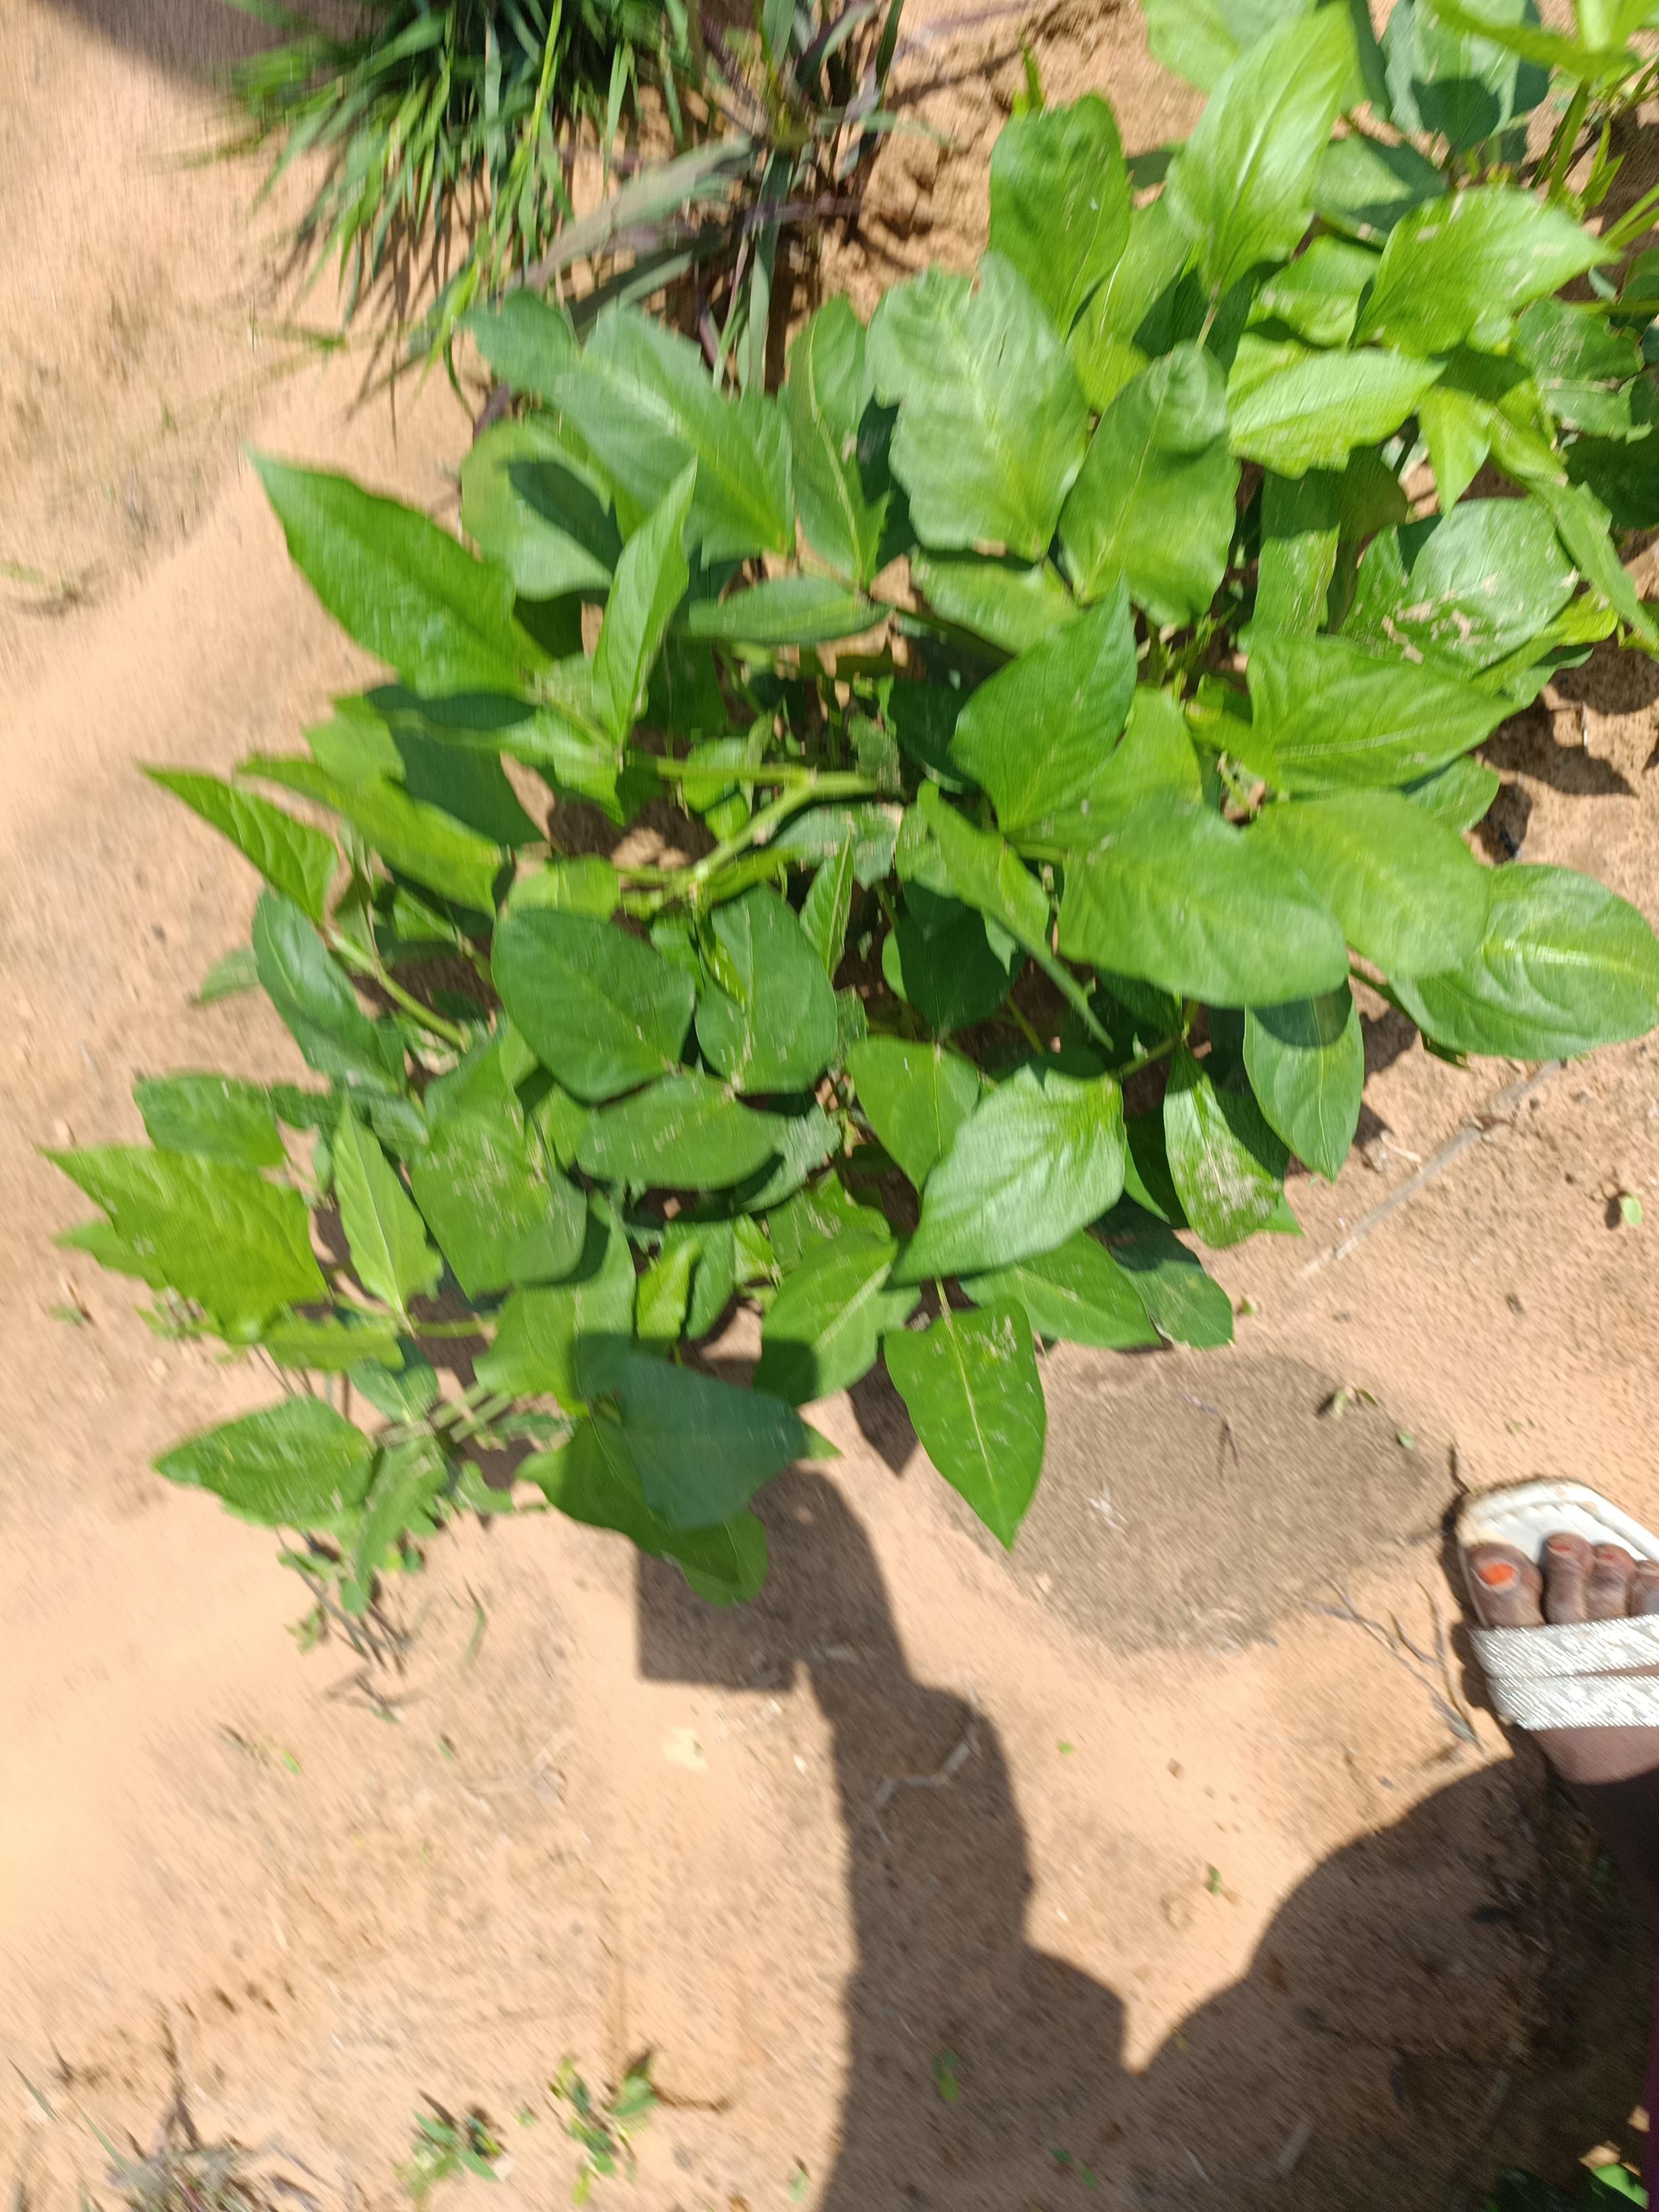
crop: cowpea
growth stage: emergence
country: Nigeria
